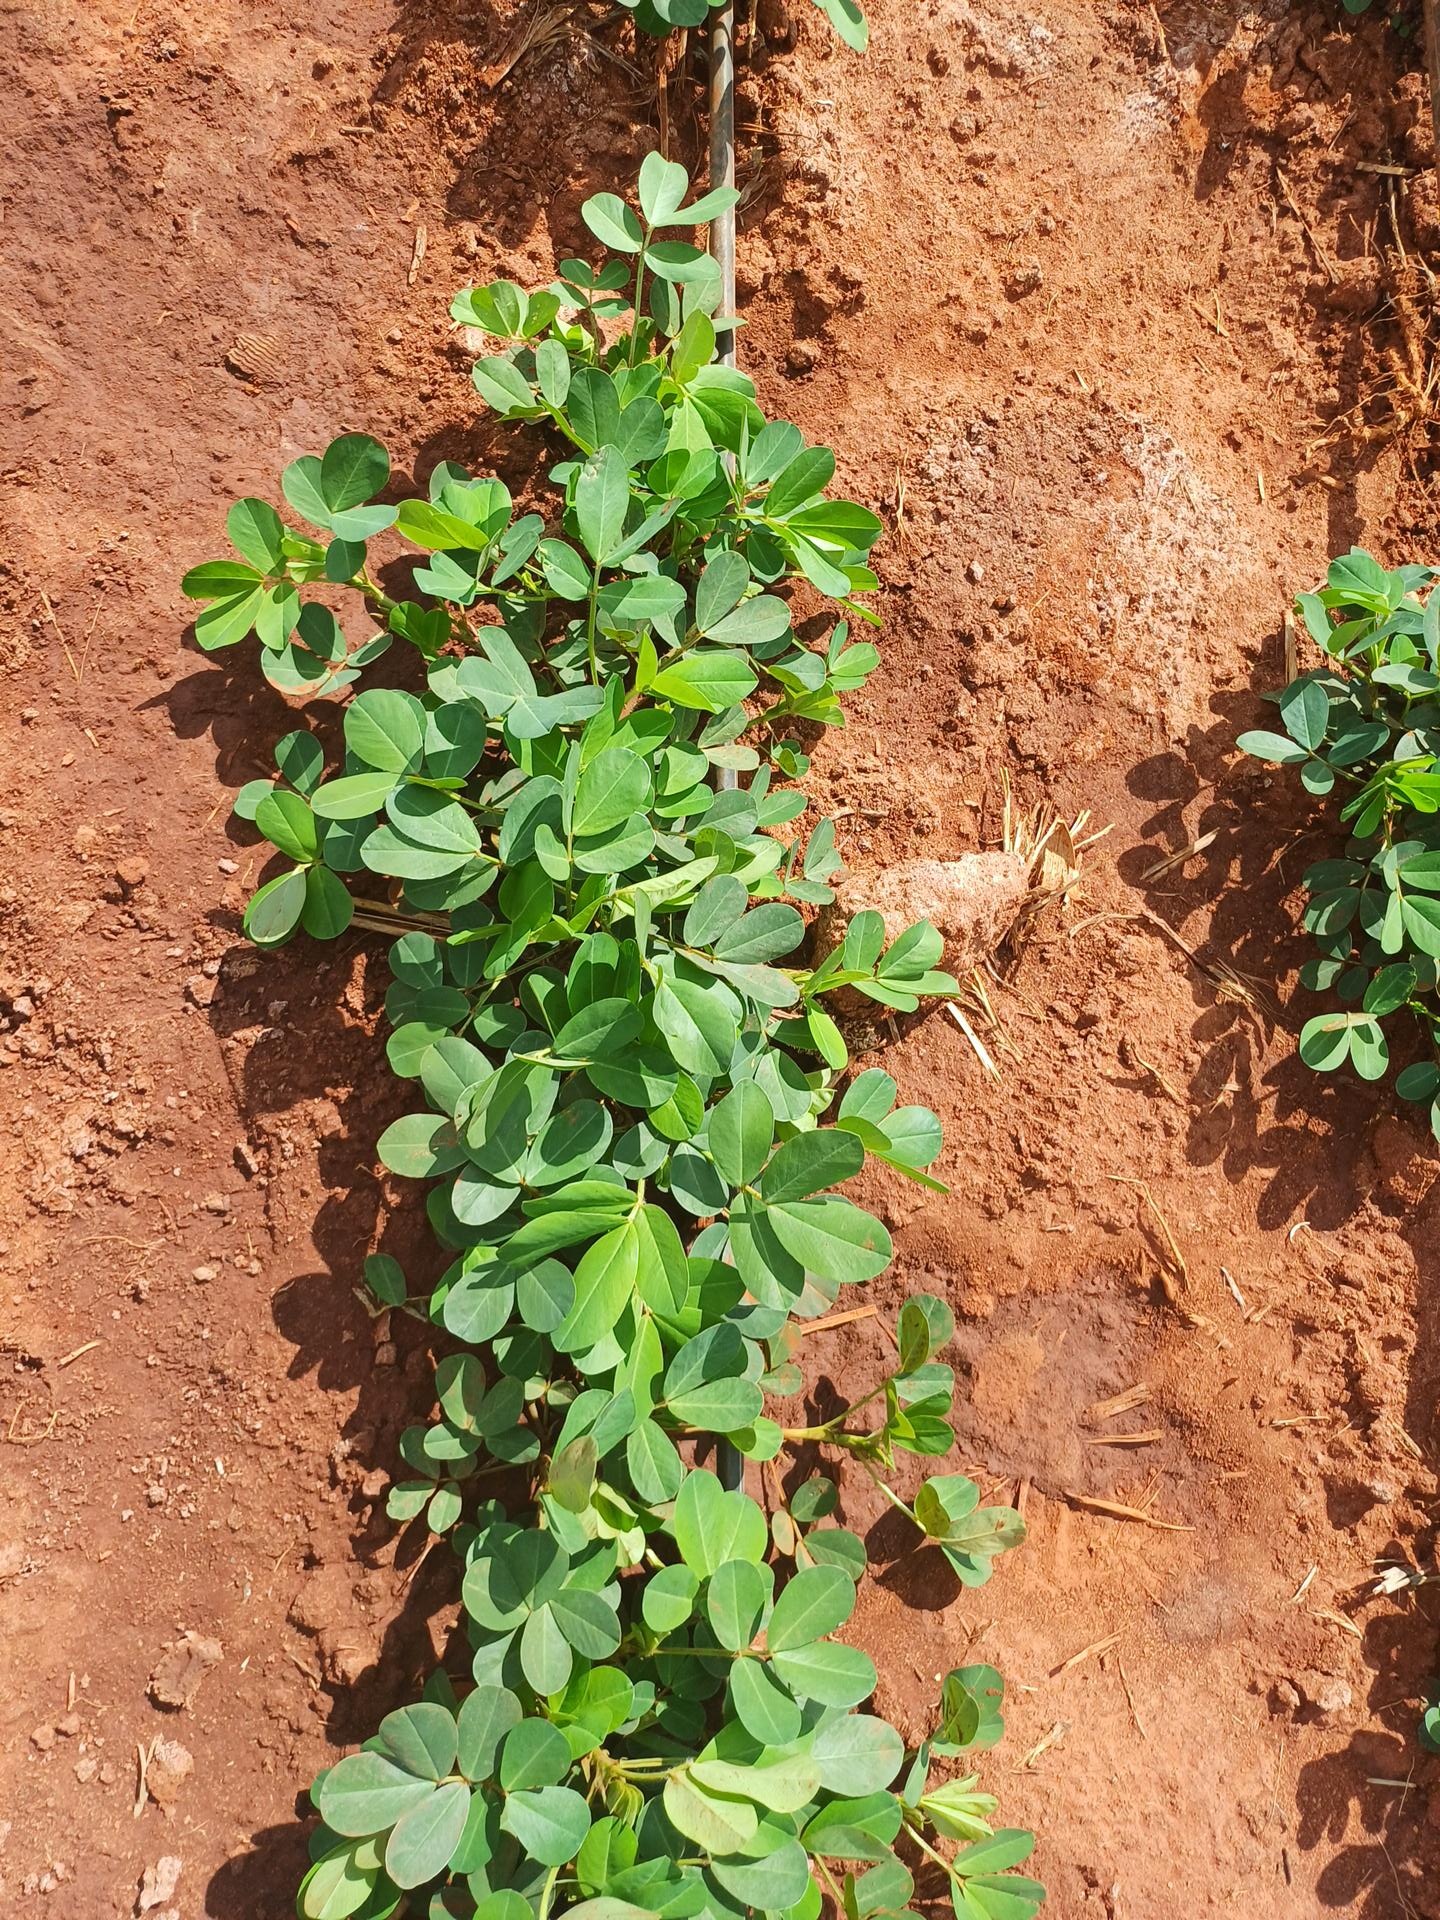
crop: groundnut
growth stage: flowering
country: Kenya
